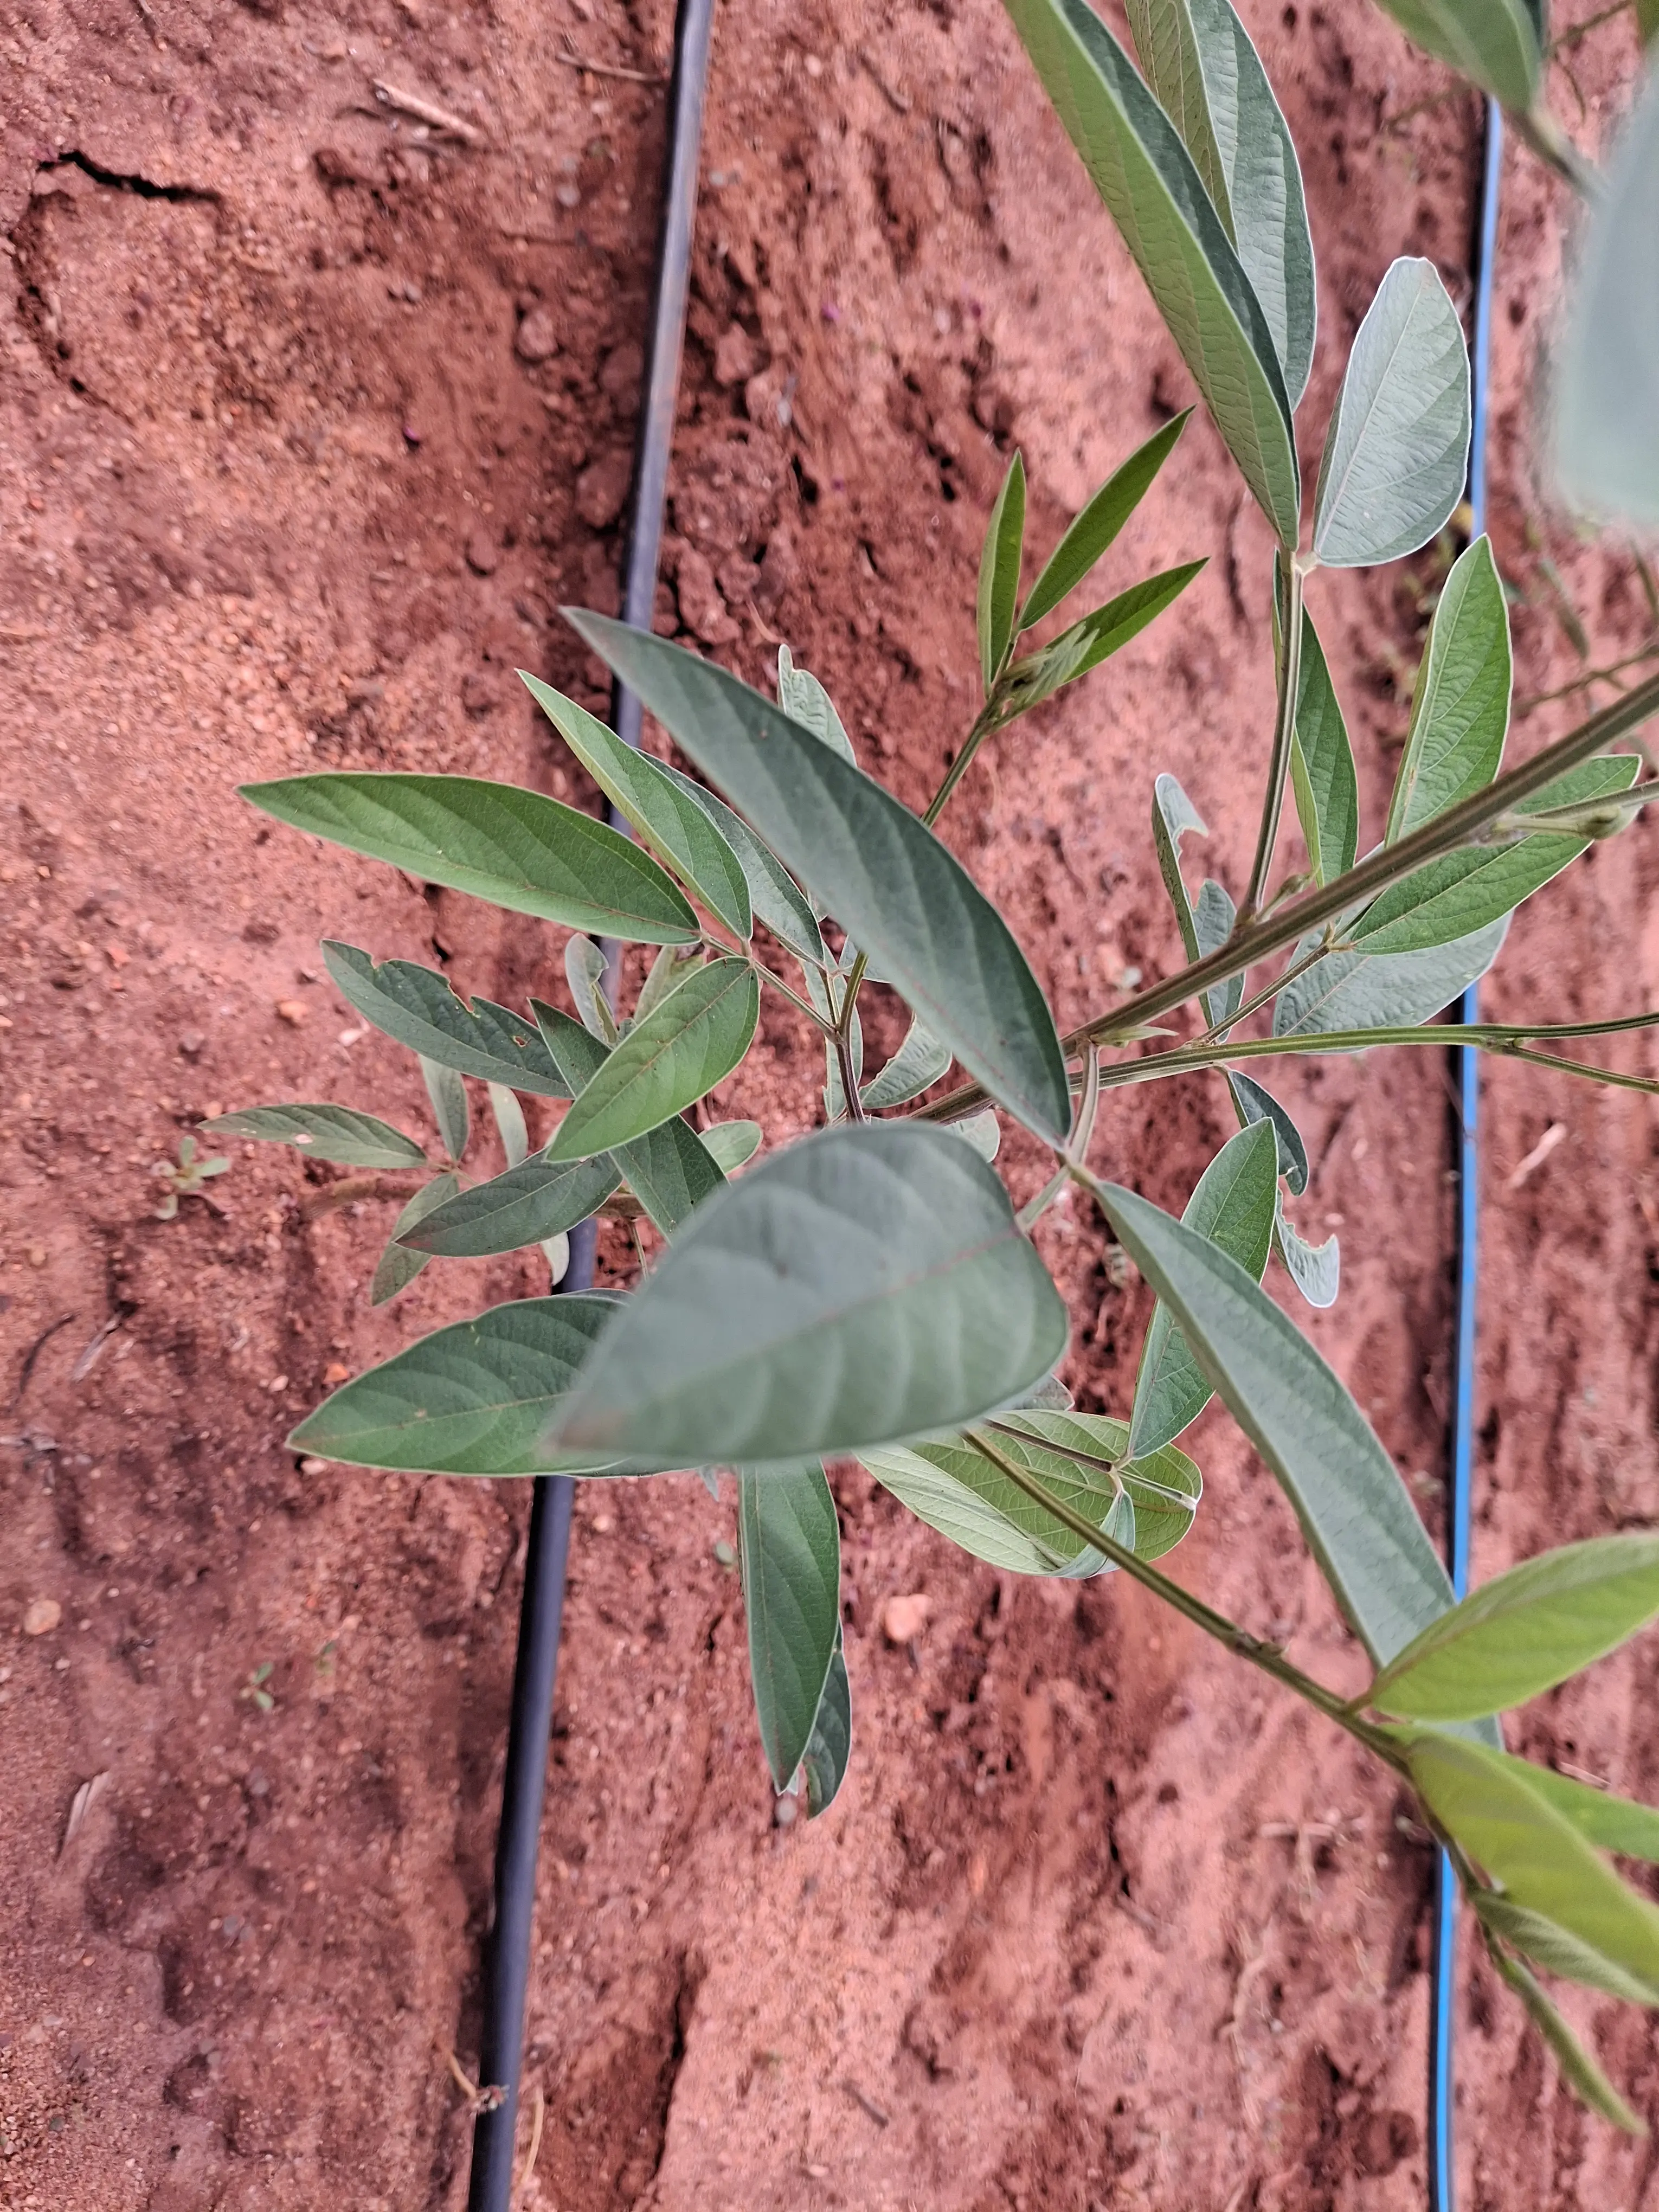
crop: pigeonpea
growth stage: vegetative
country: Kenya
